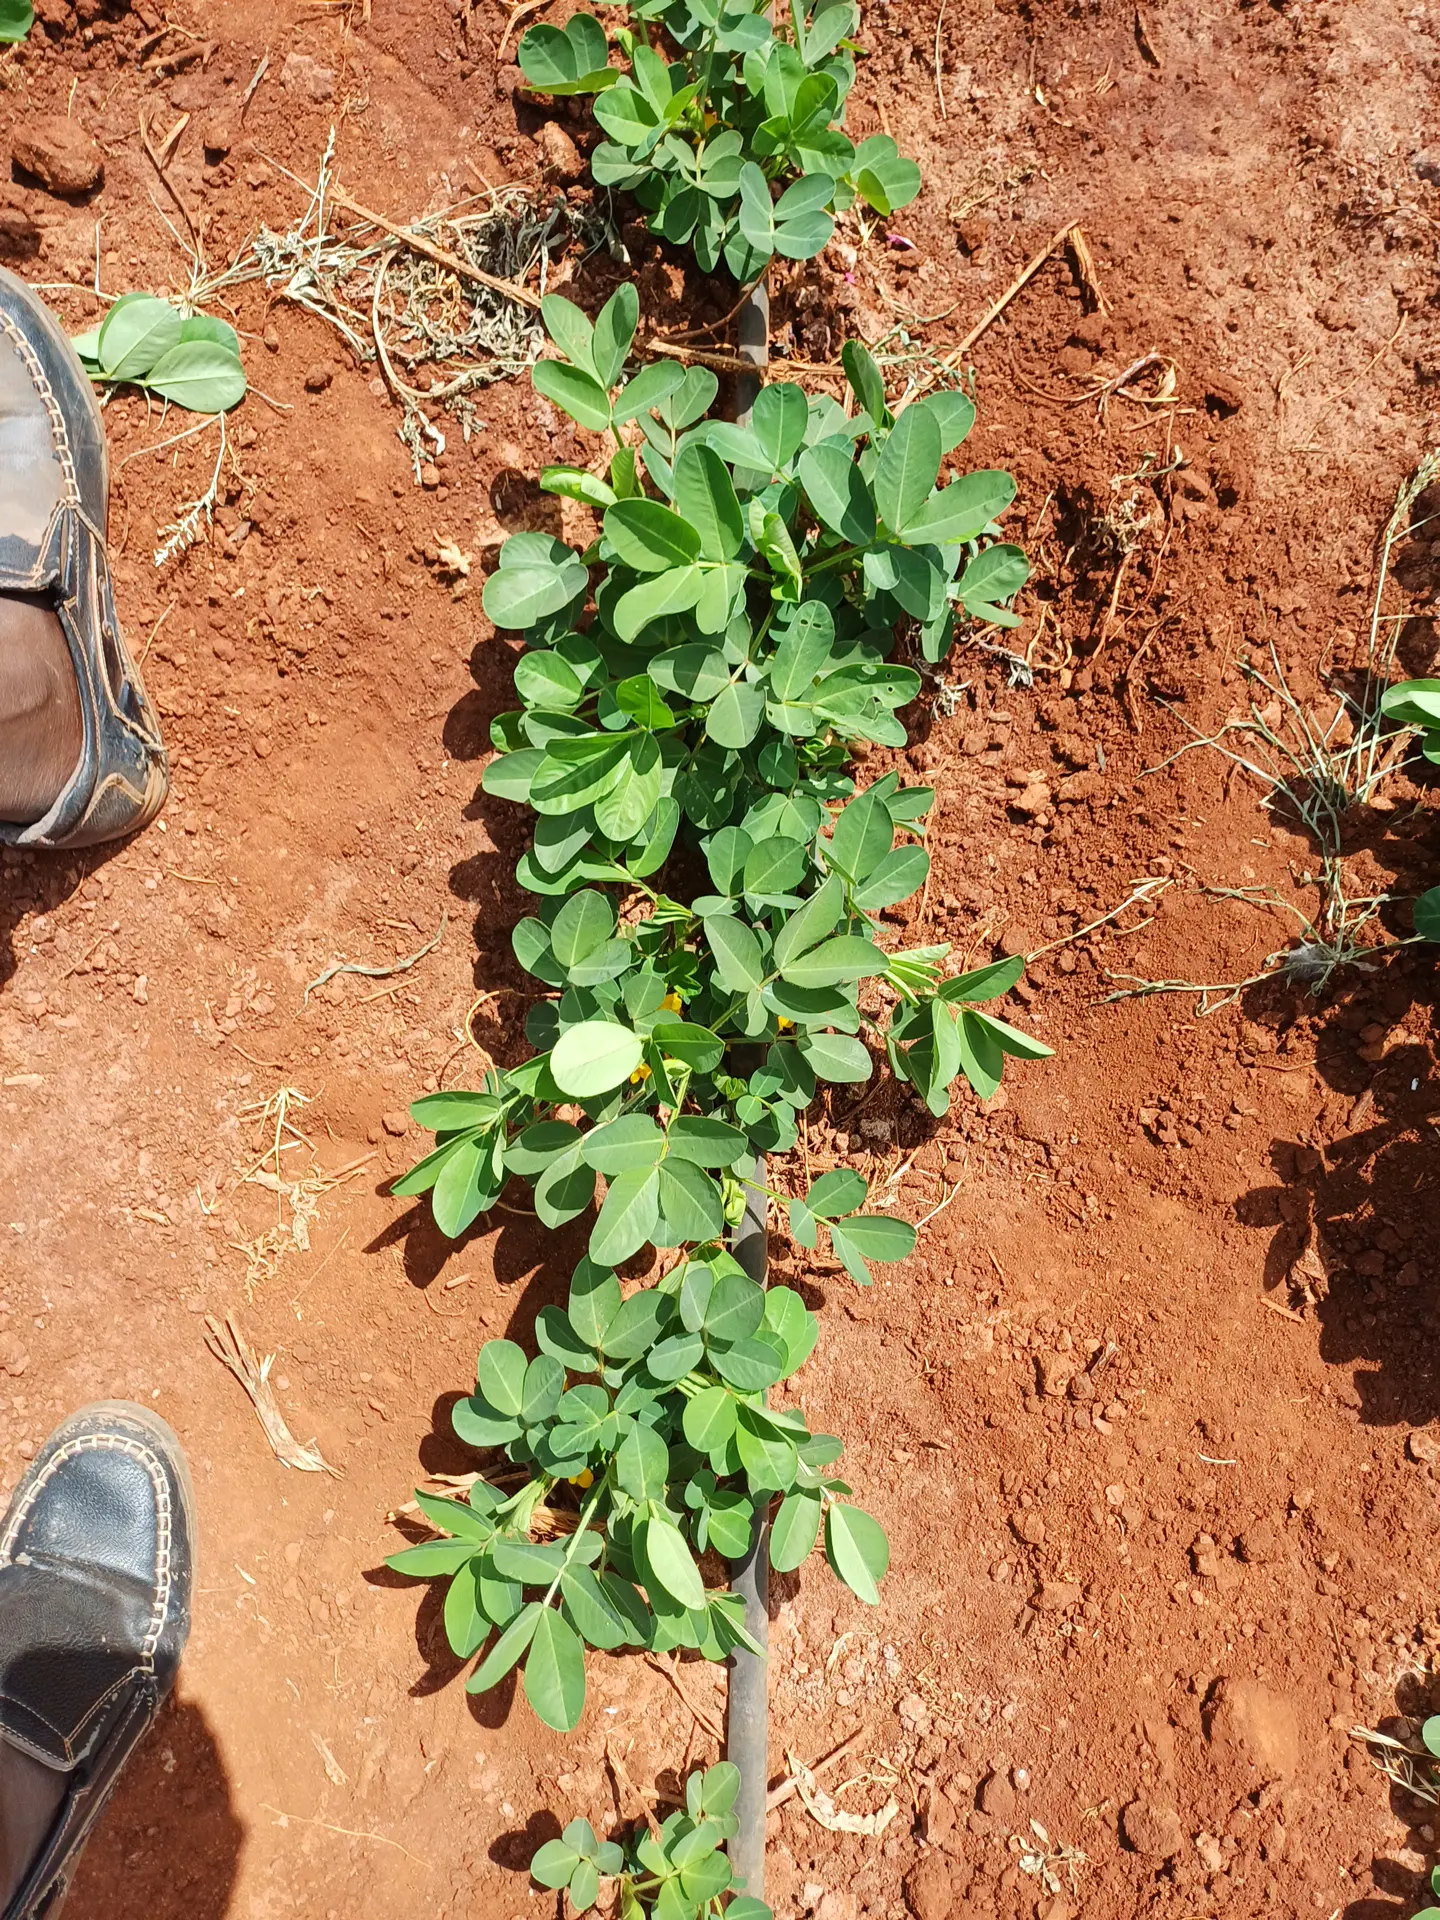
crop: groundnut
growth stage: vegetative
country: Kenya
